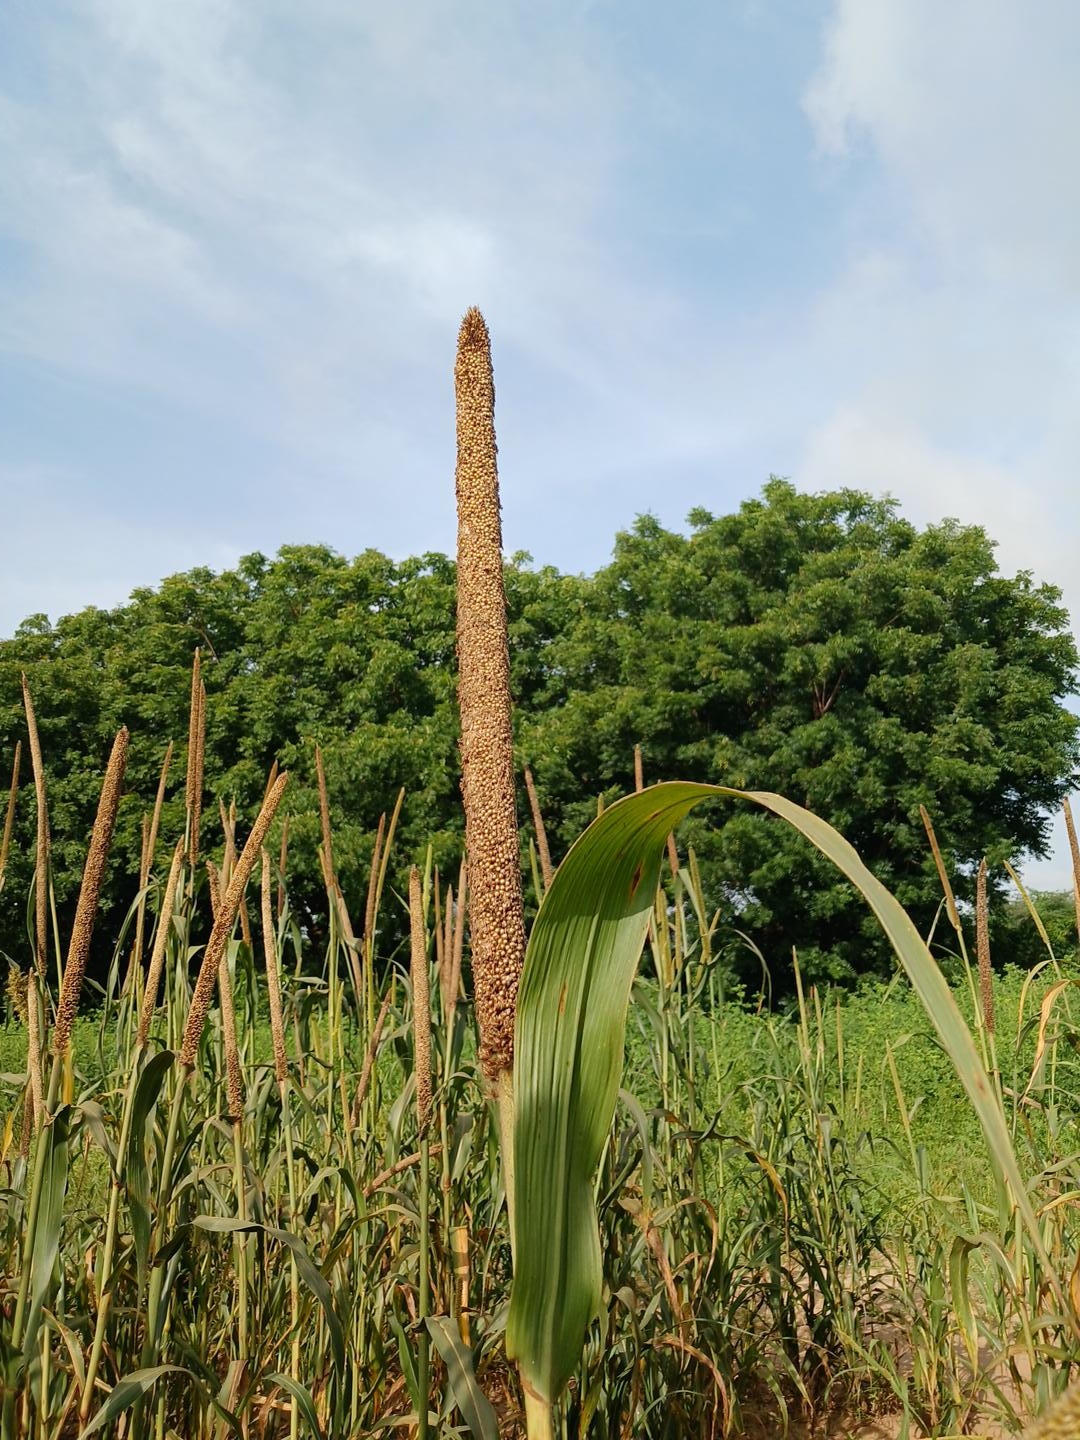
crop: pearl millet
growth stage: maturity
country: Senegal
